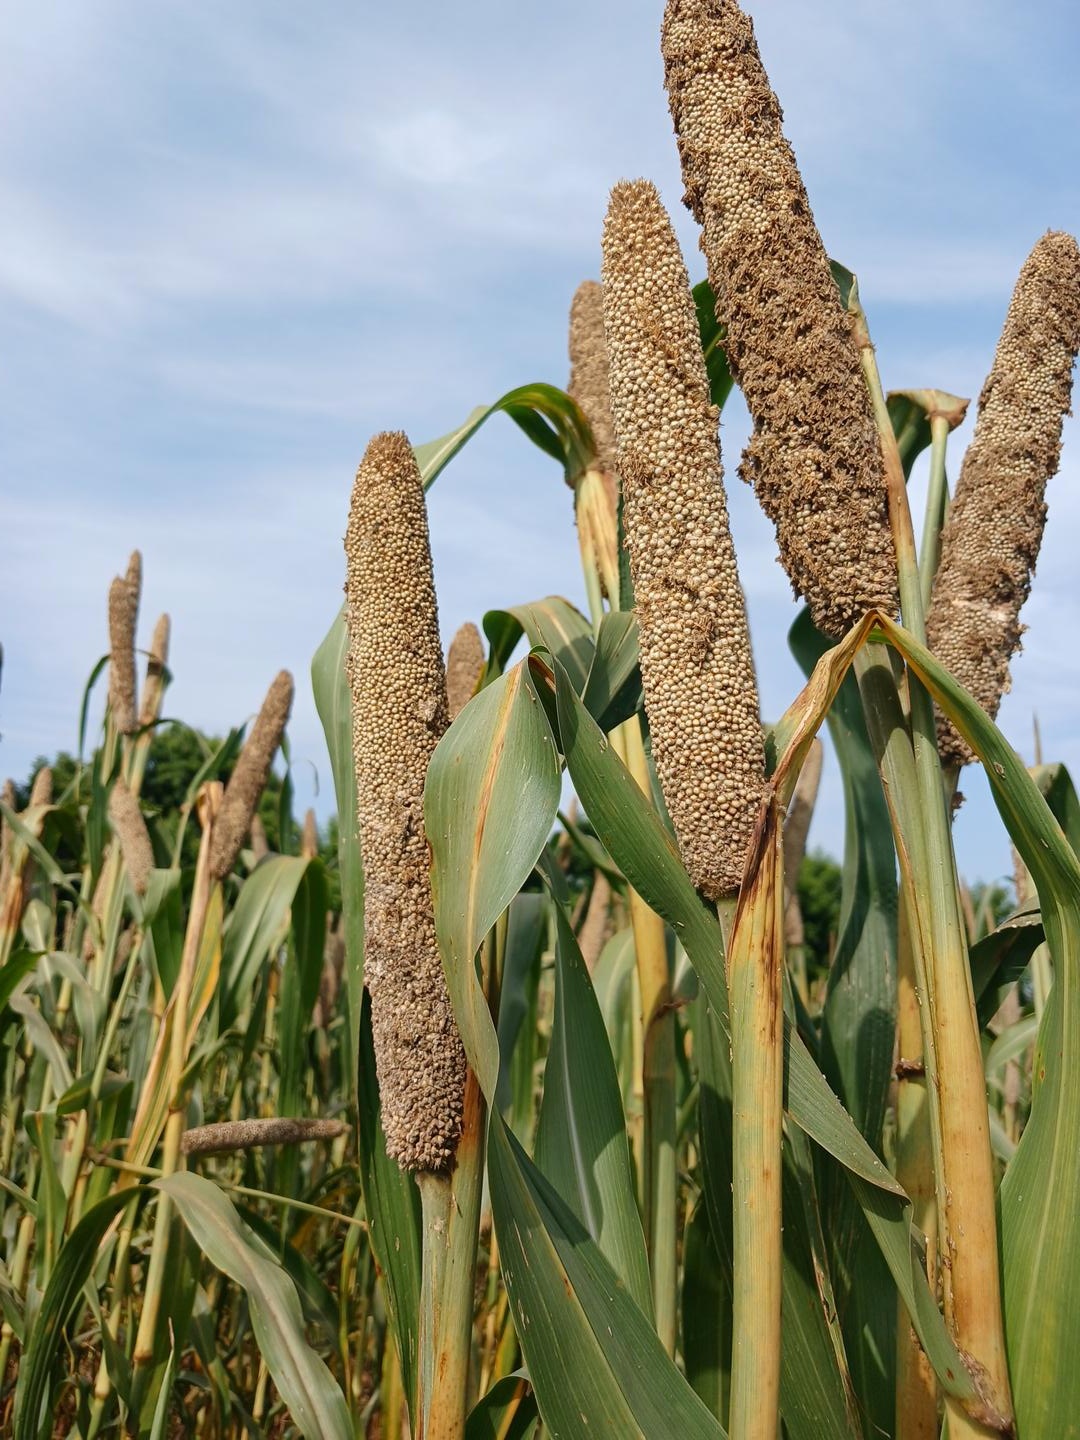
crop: pearl millet
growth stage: maturity
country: Senegal
